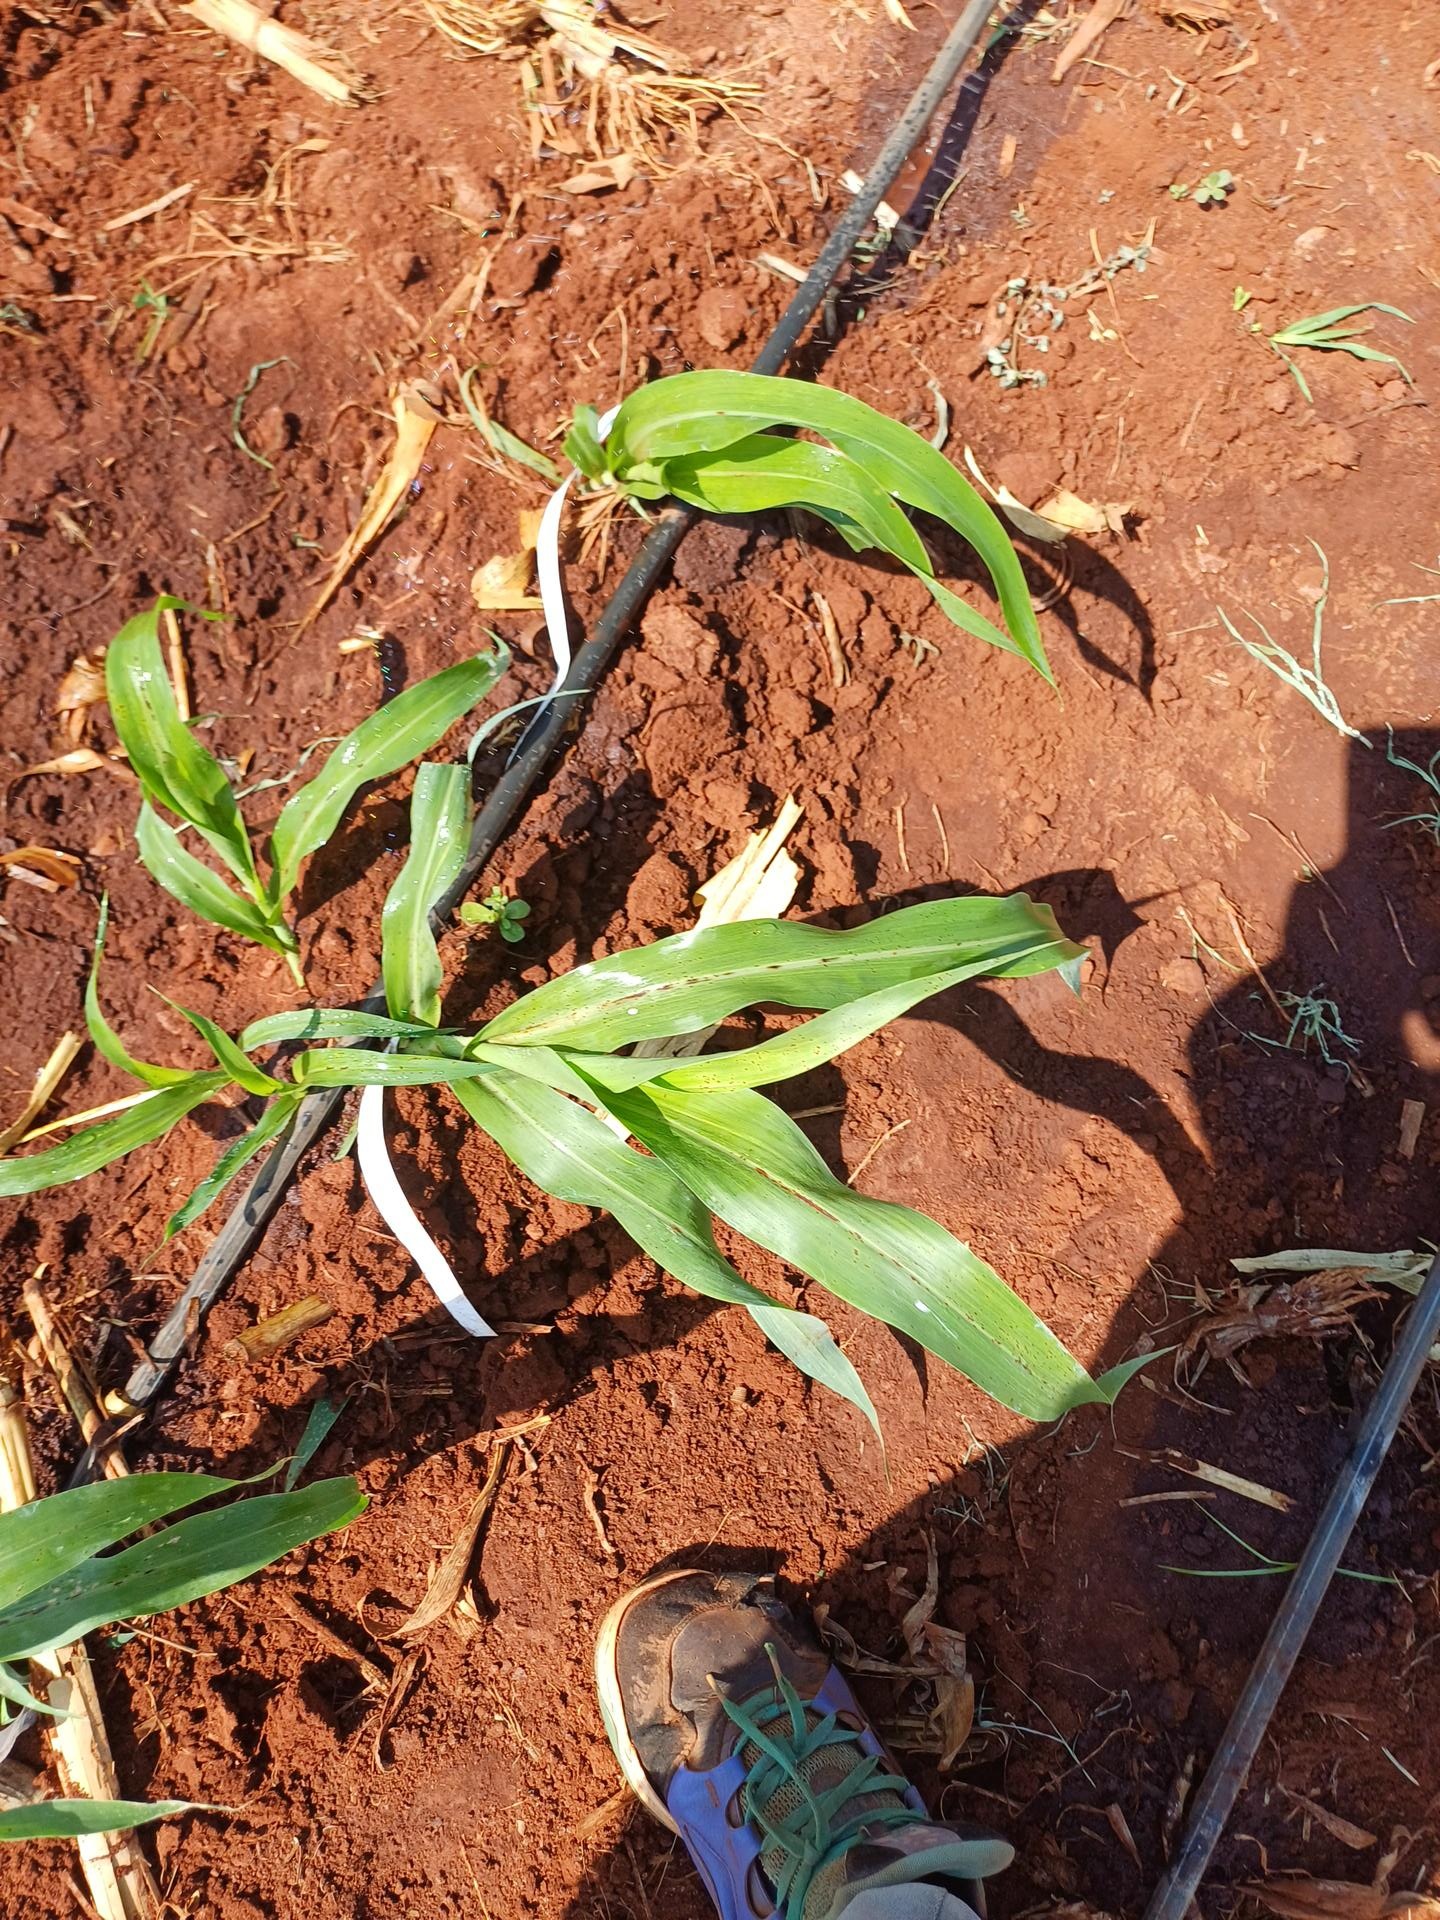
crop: sorghum
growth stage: vegetative
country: Kenya
